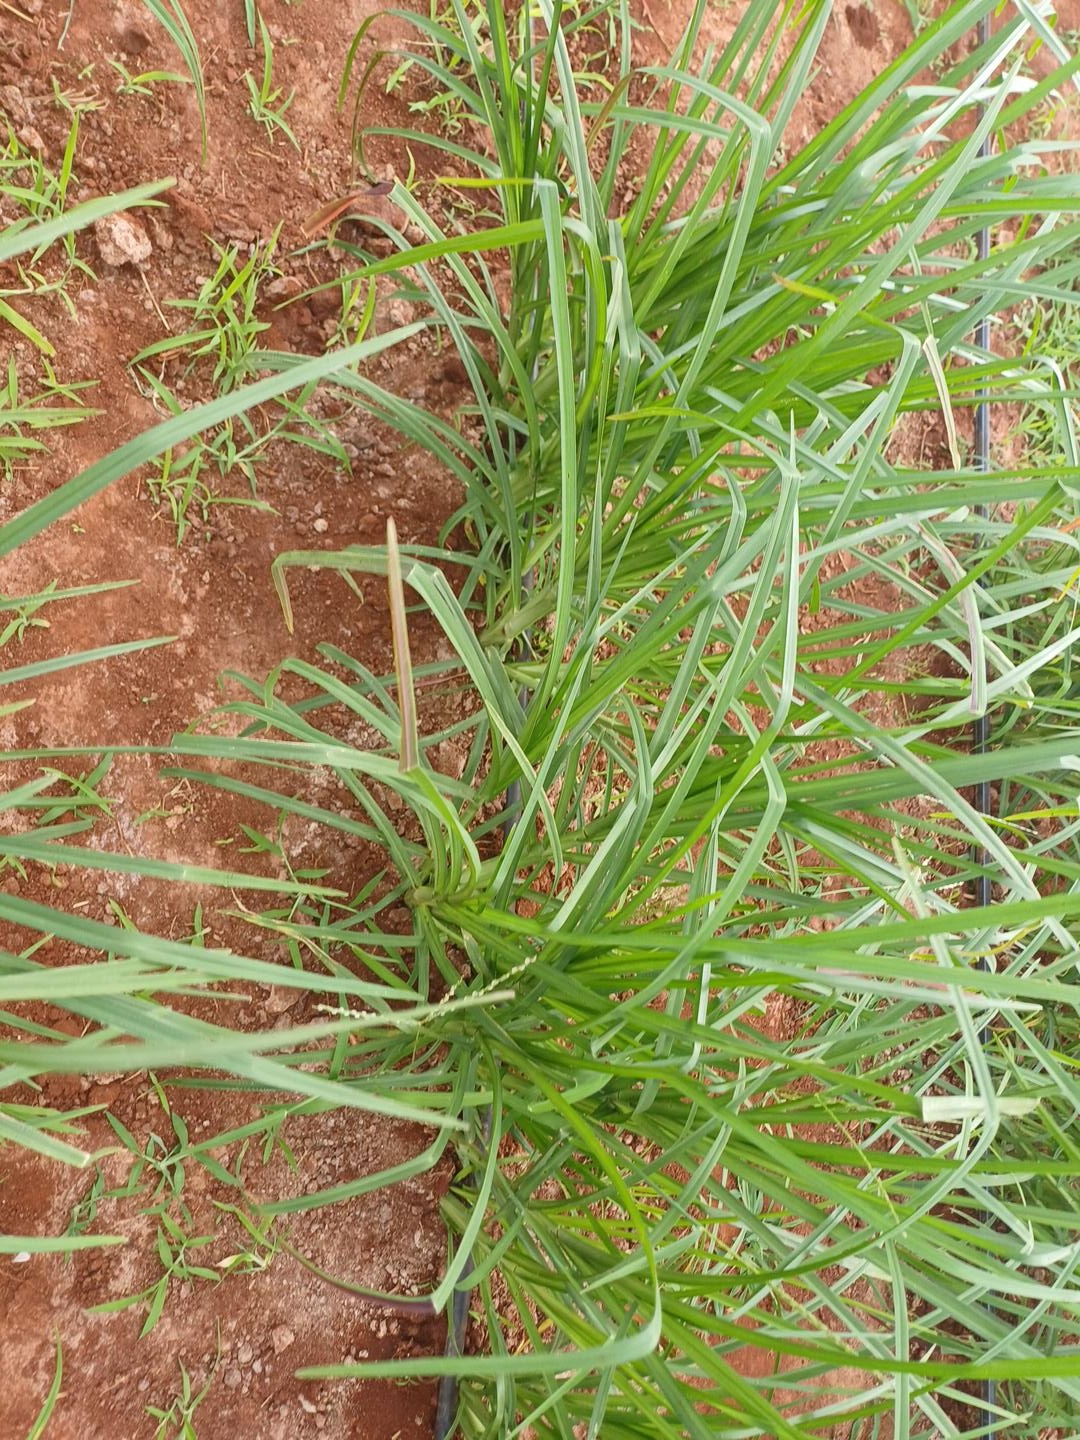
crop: finger millet
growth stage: vegetative
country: Kenya
